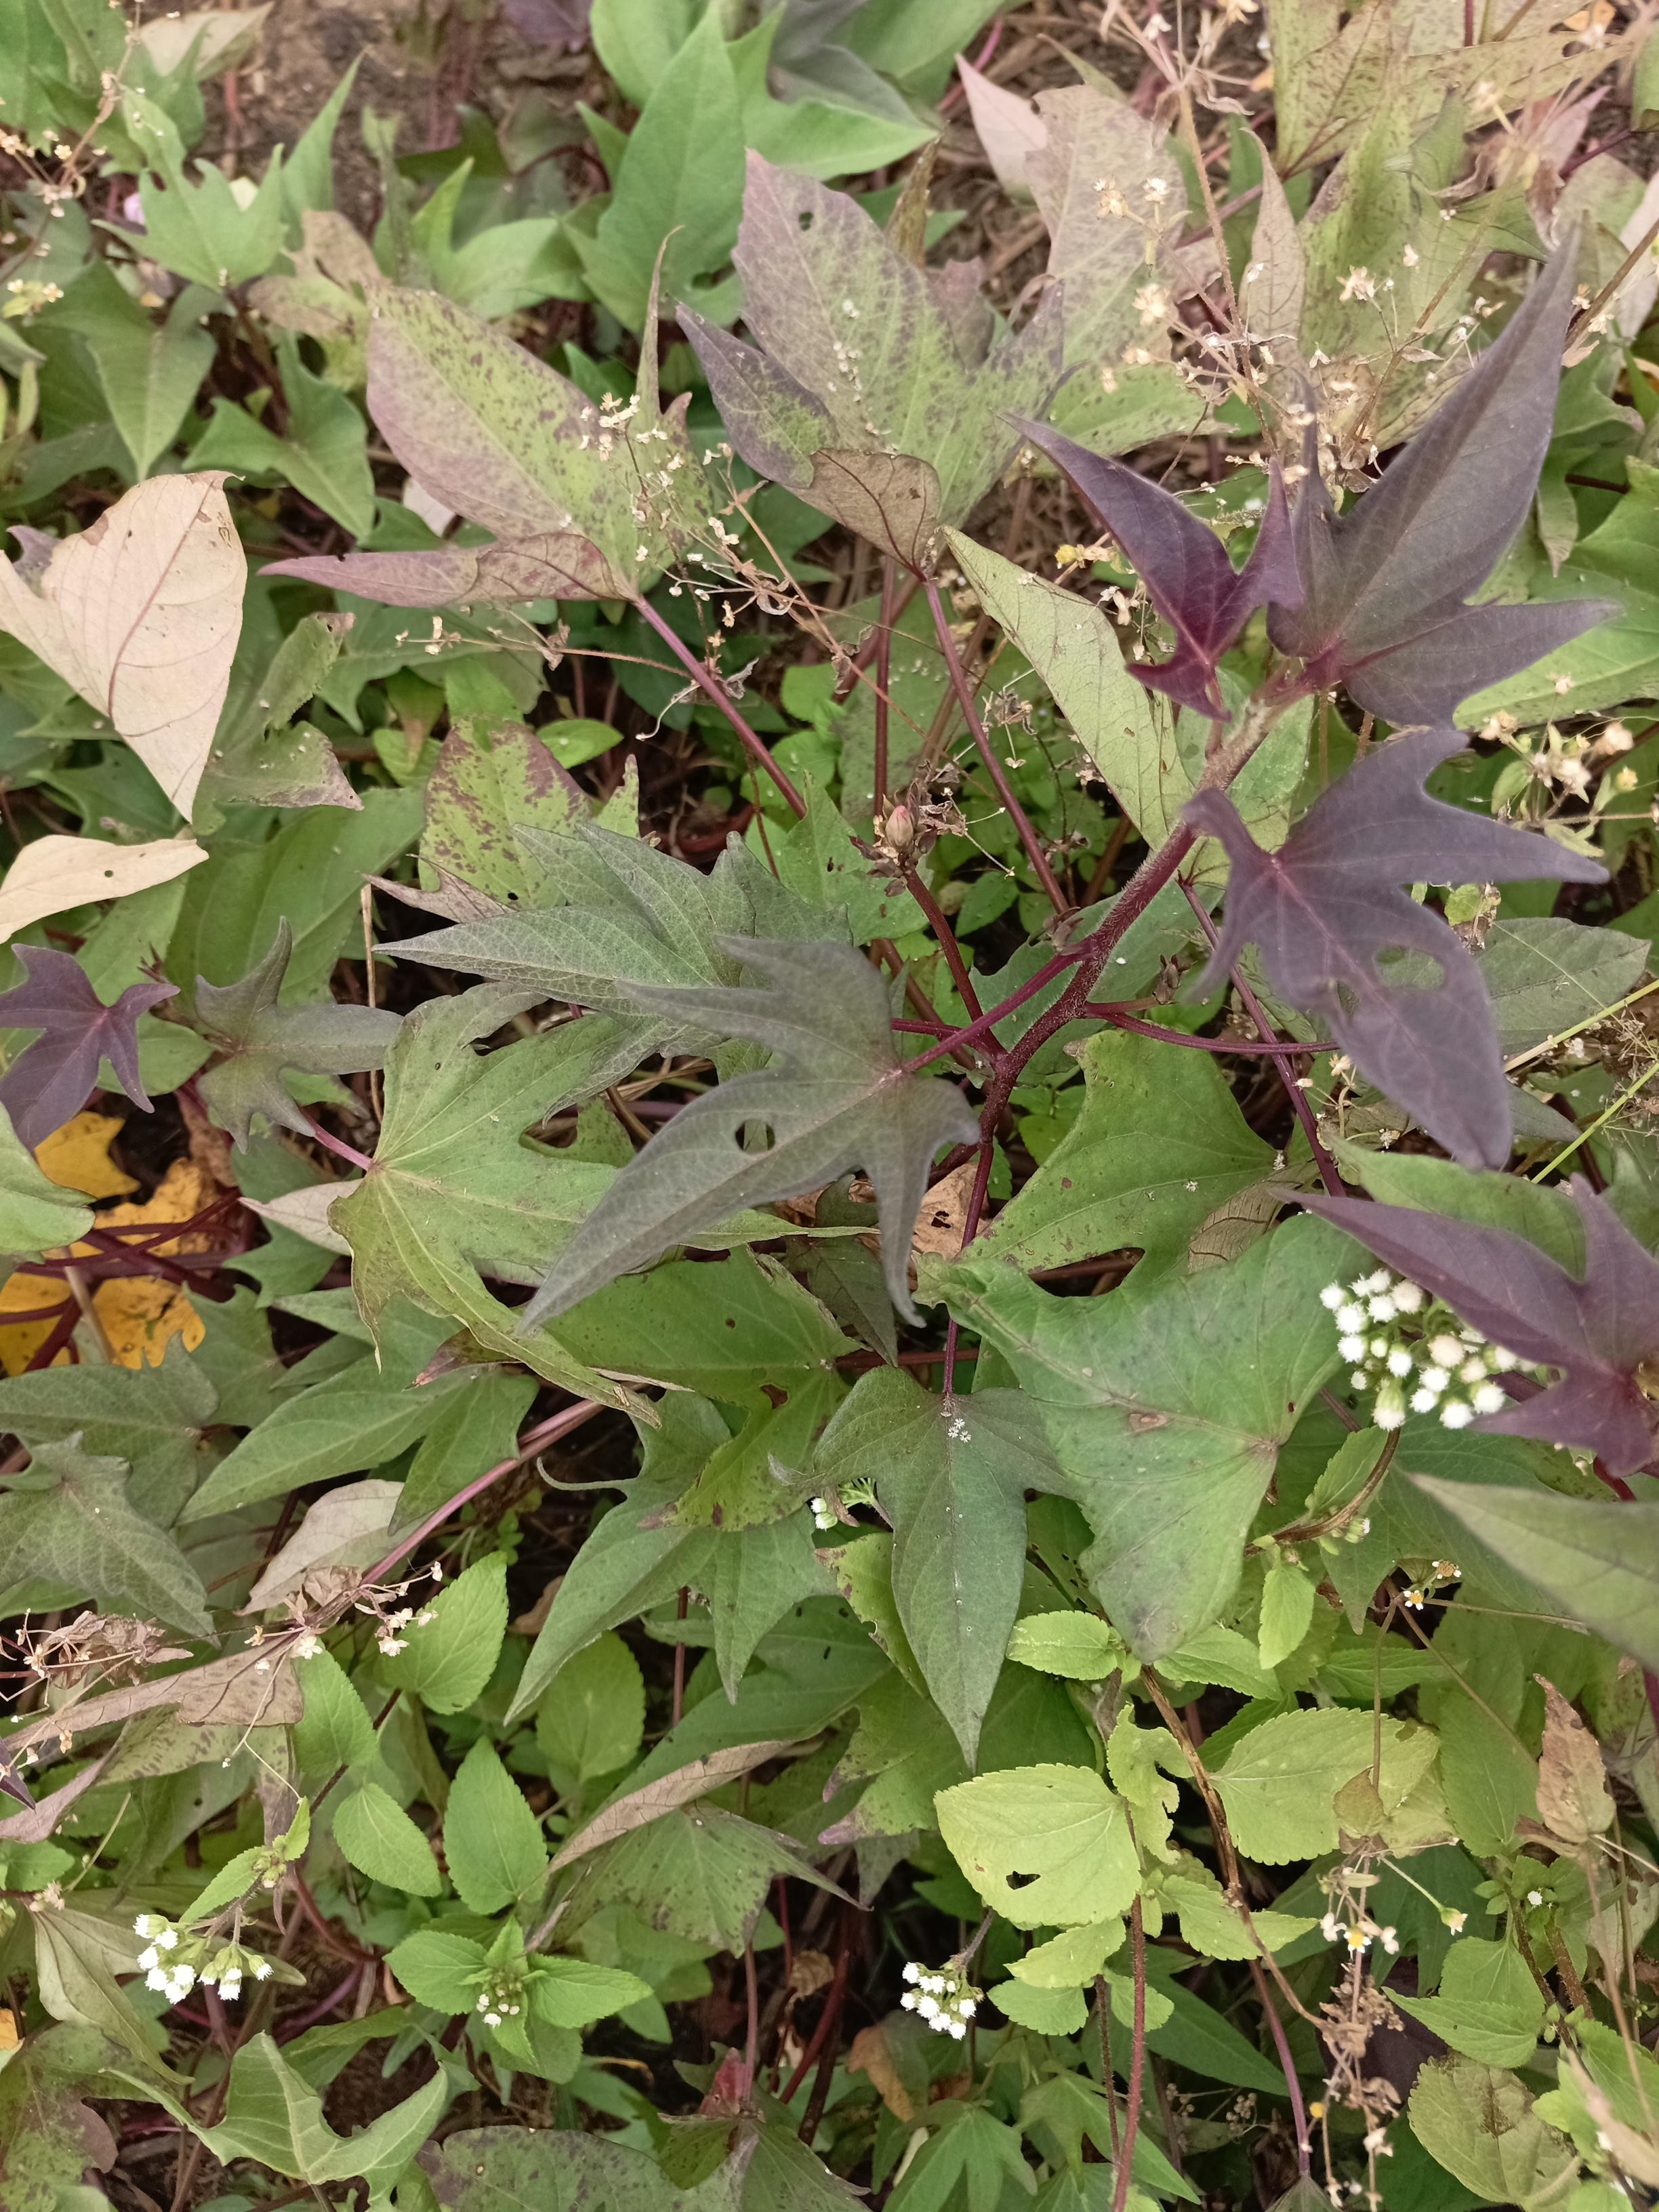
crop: sweet potato
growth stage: flowering
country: Tanzania
